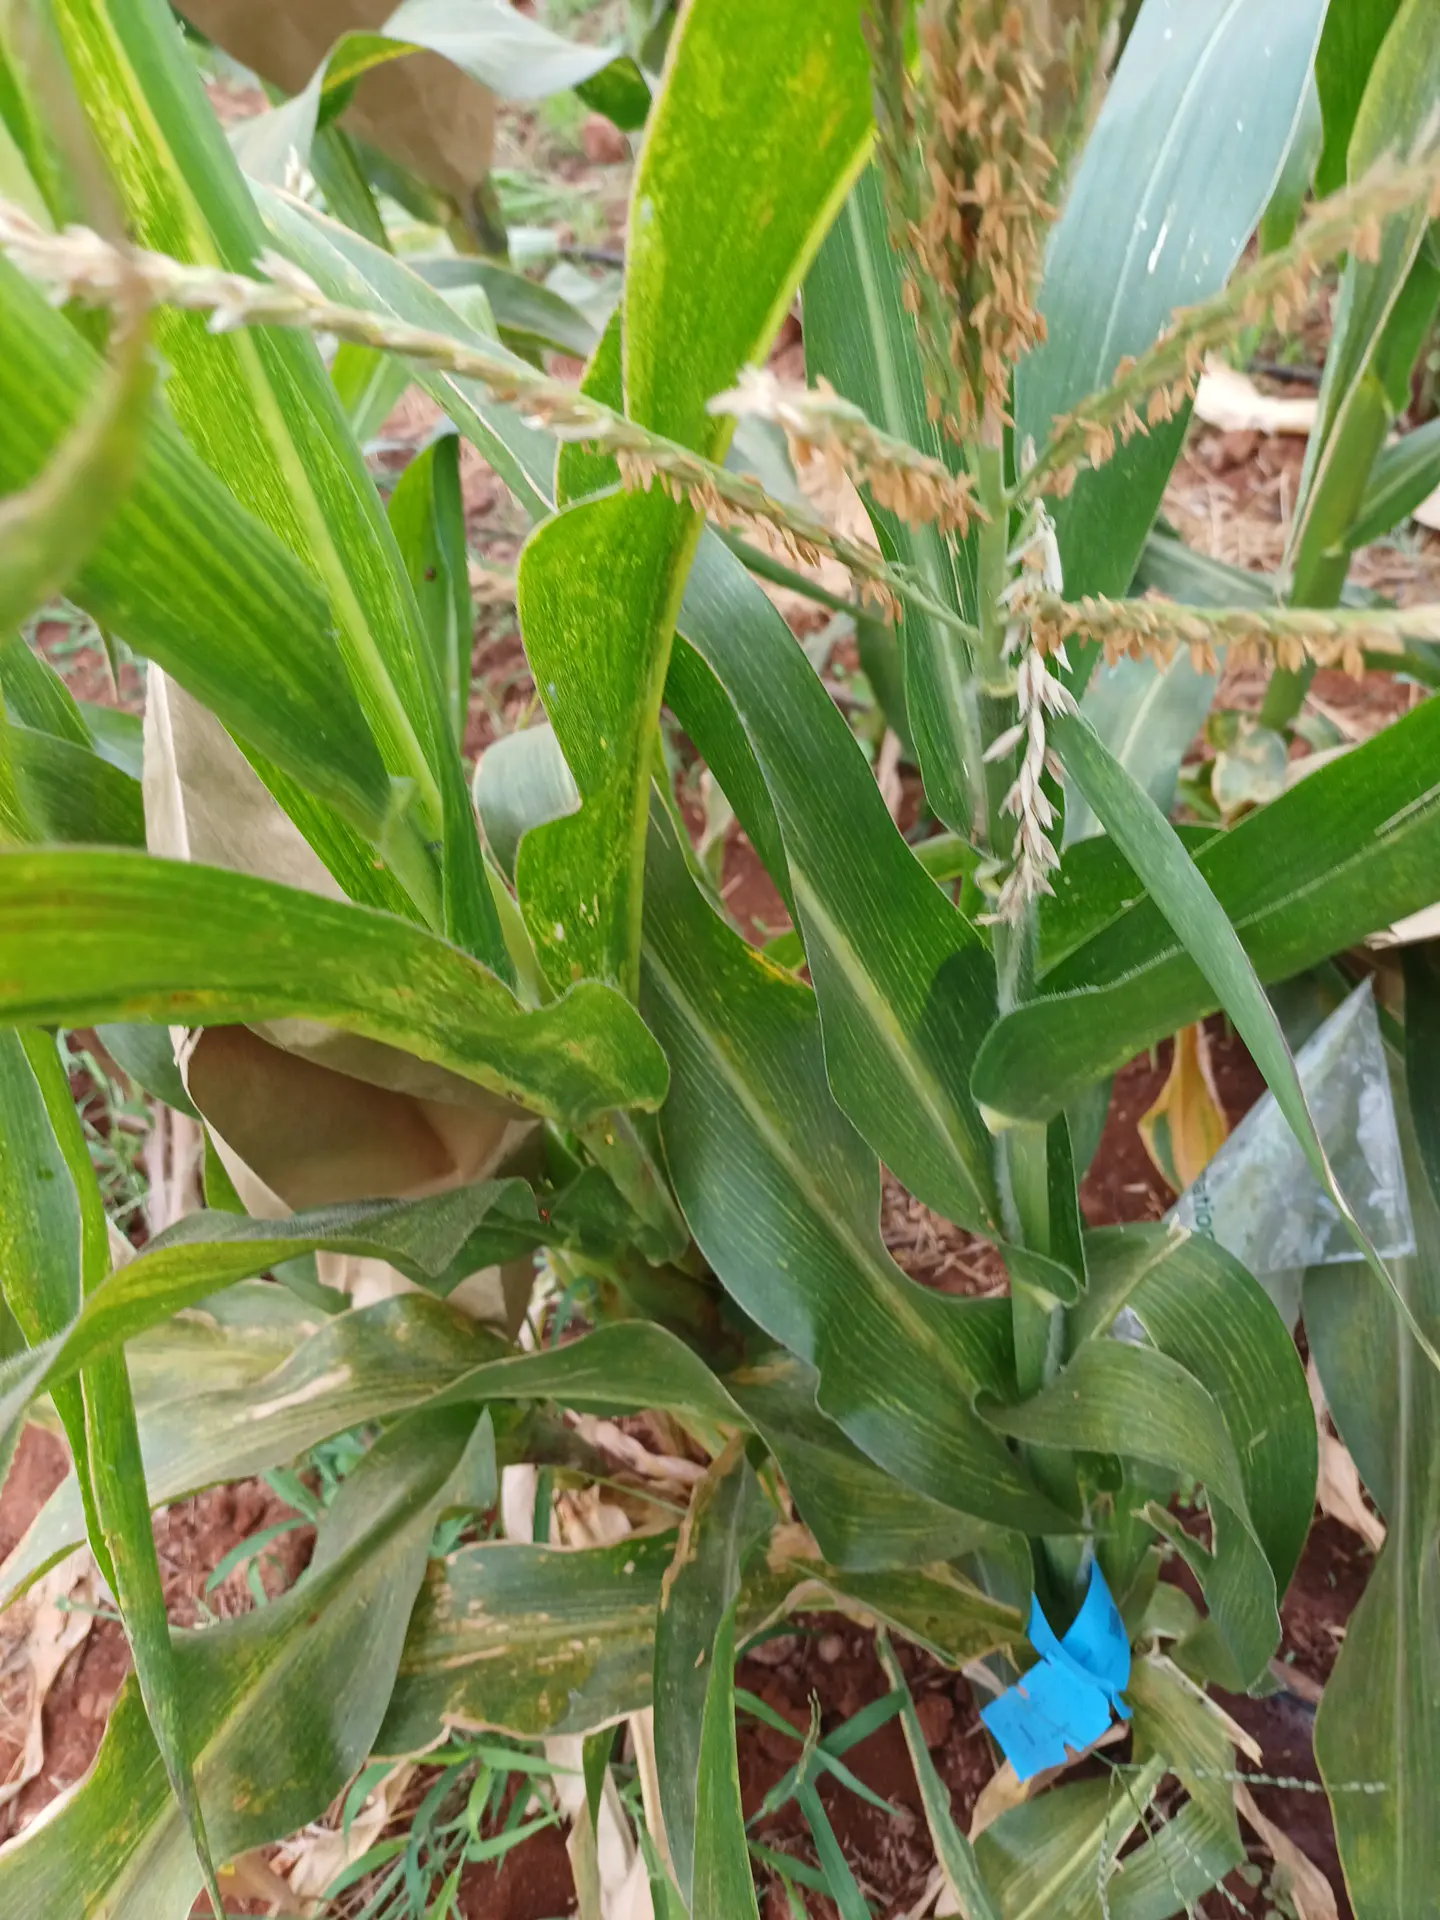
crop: maize
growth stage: flowering
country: Kenya
